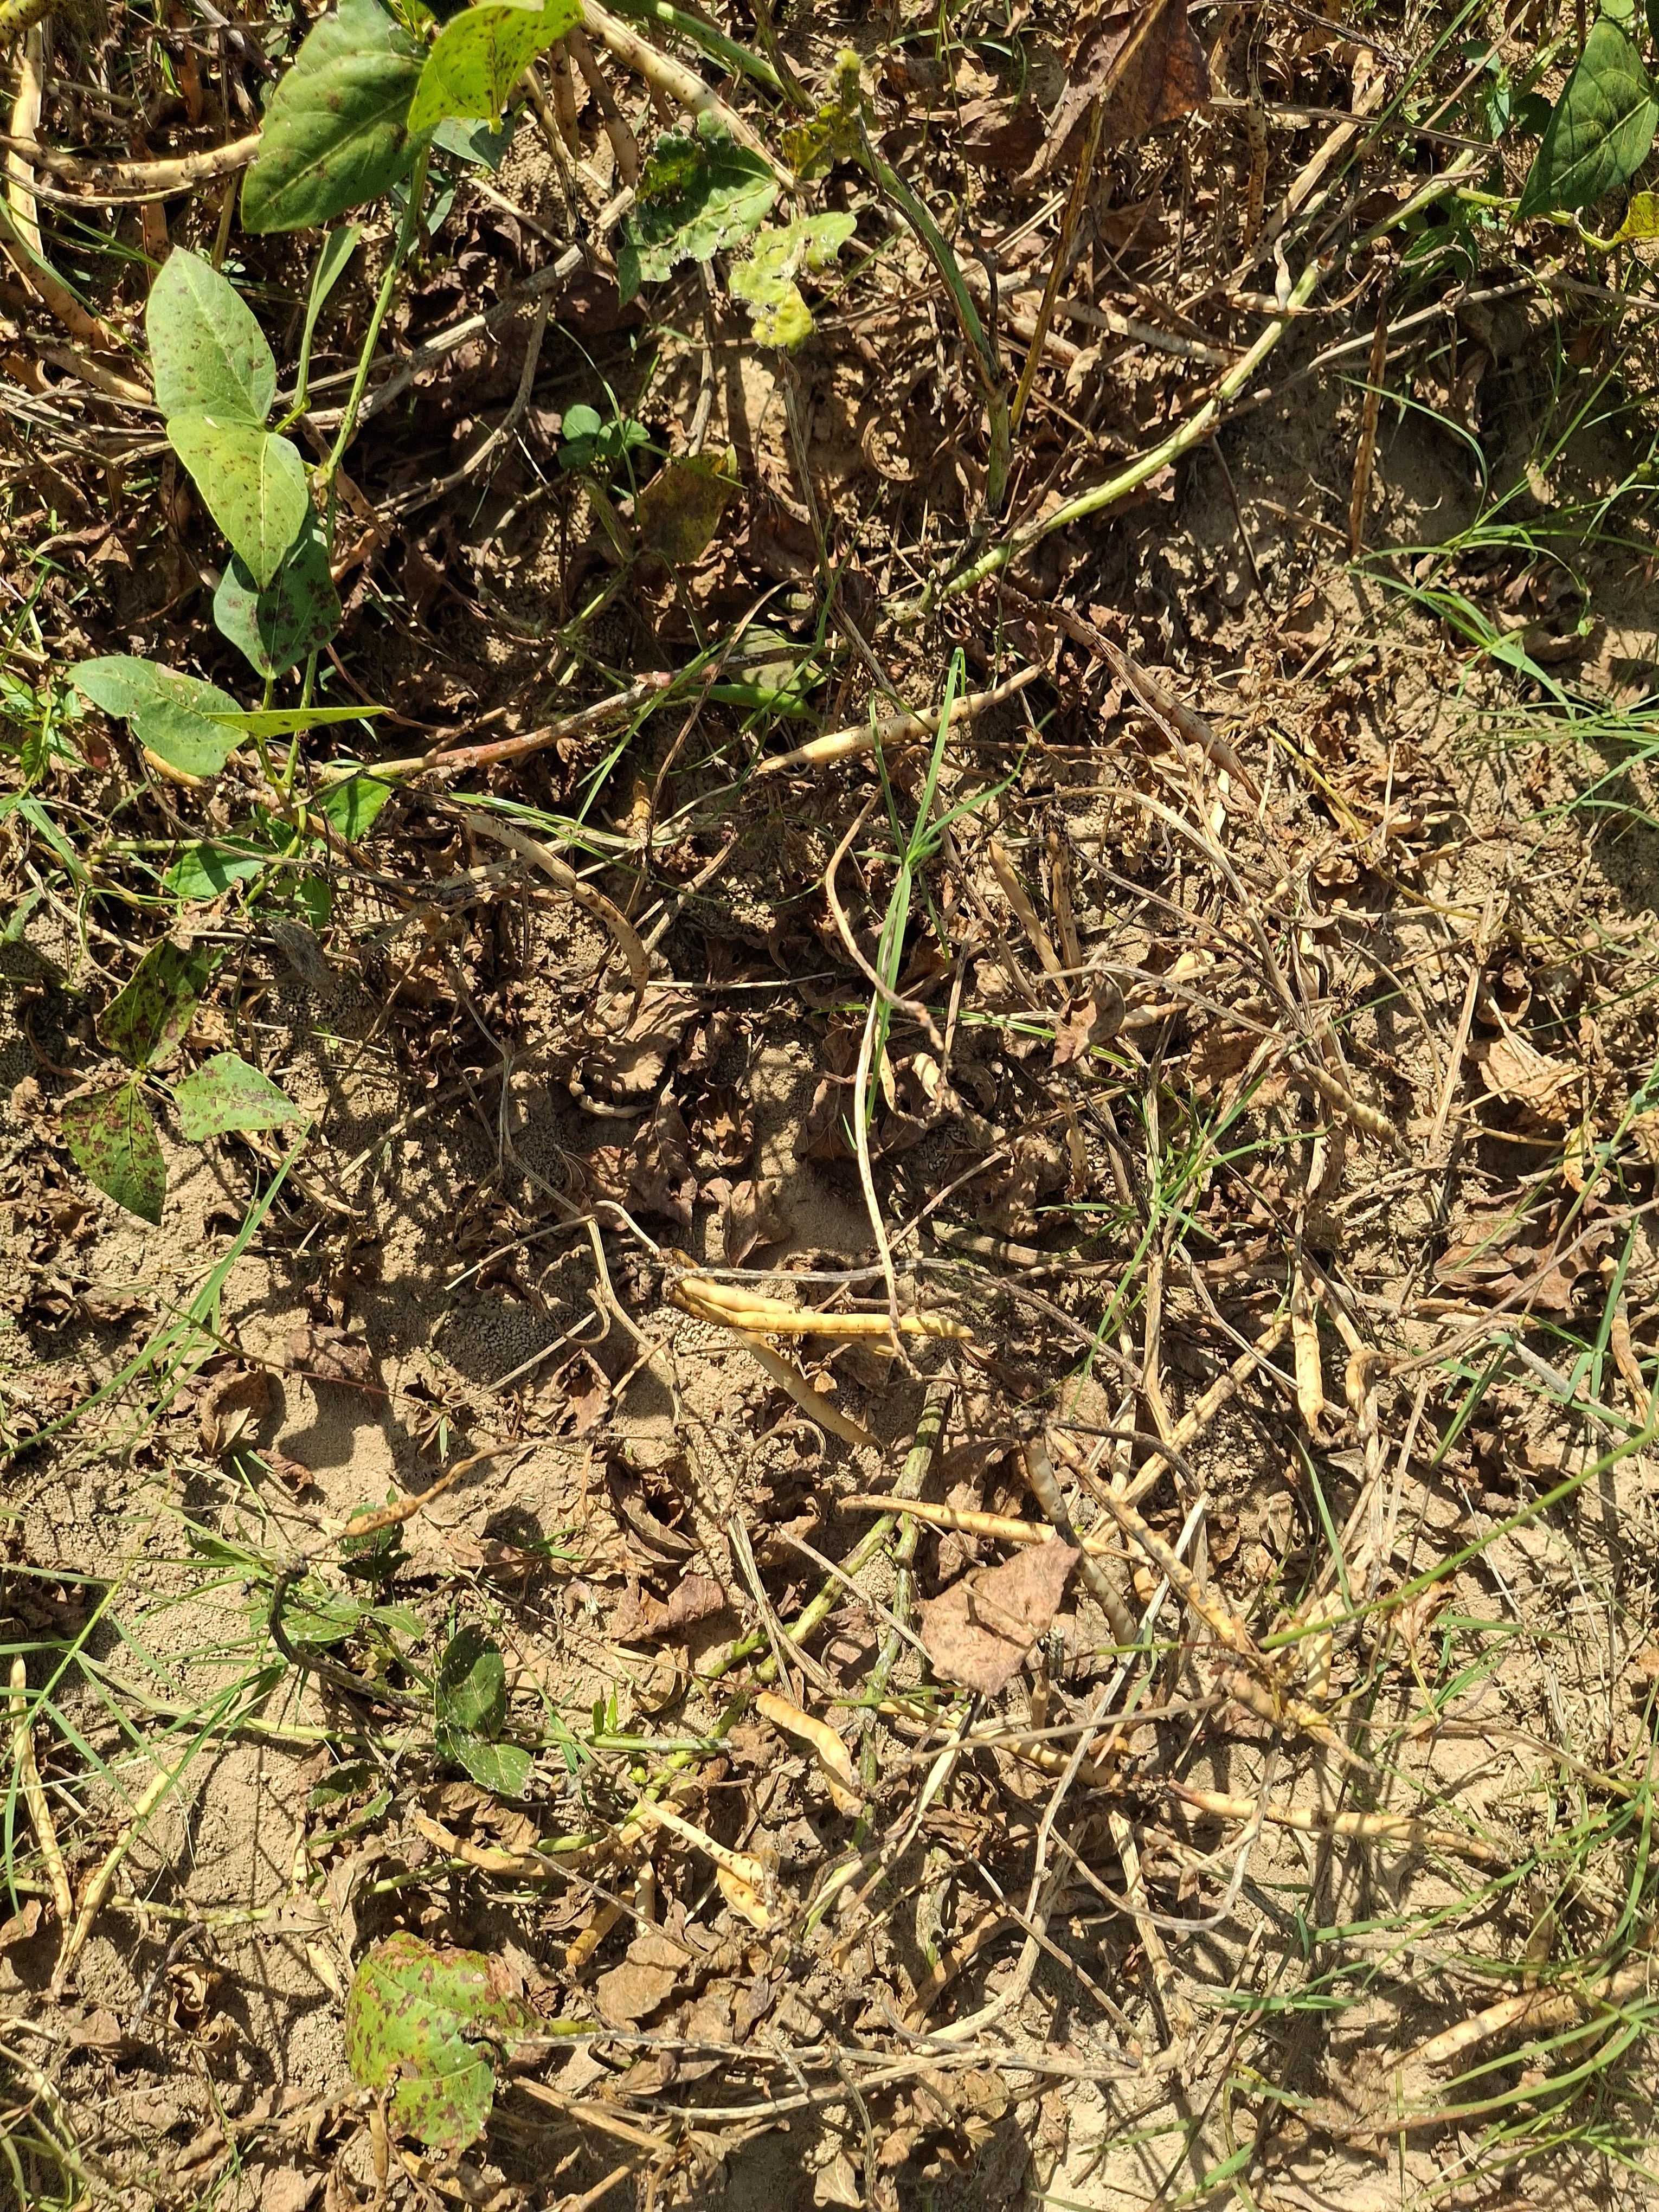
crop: cowpea
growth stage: maturity
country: Nigeria
